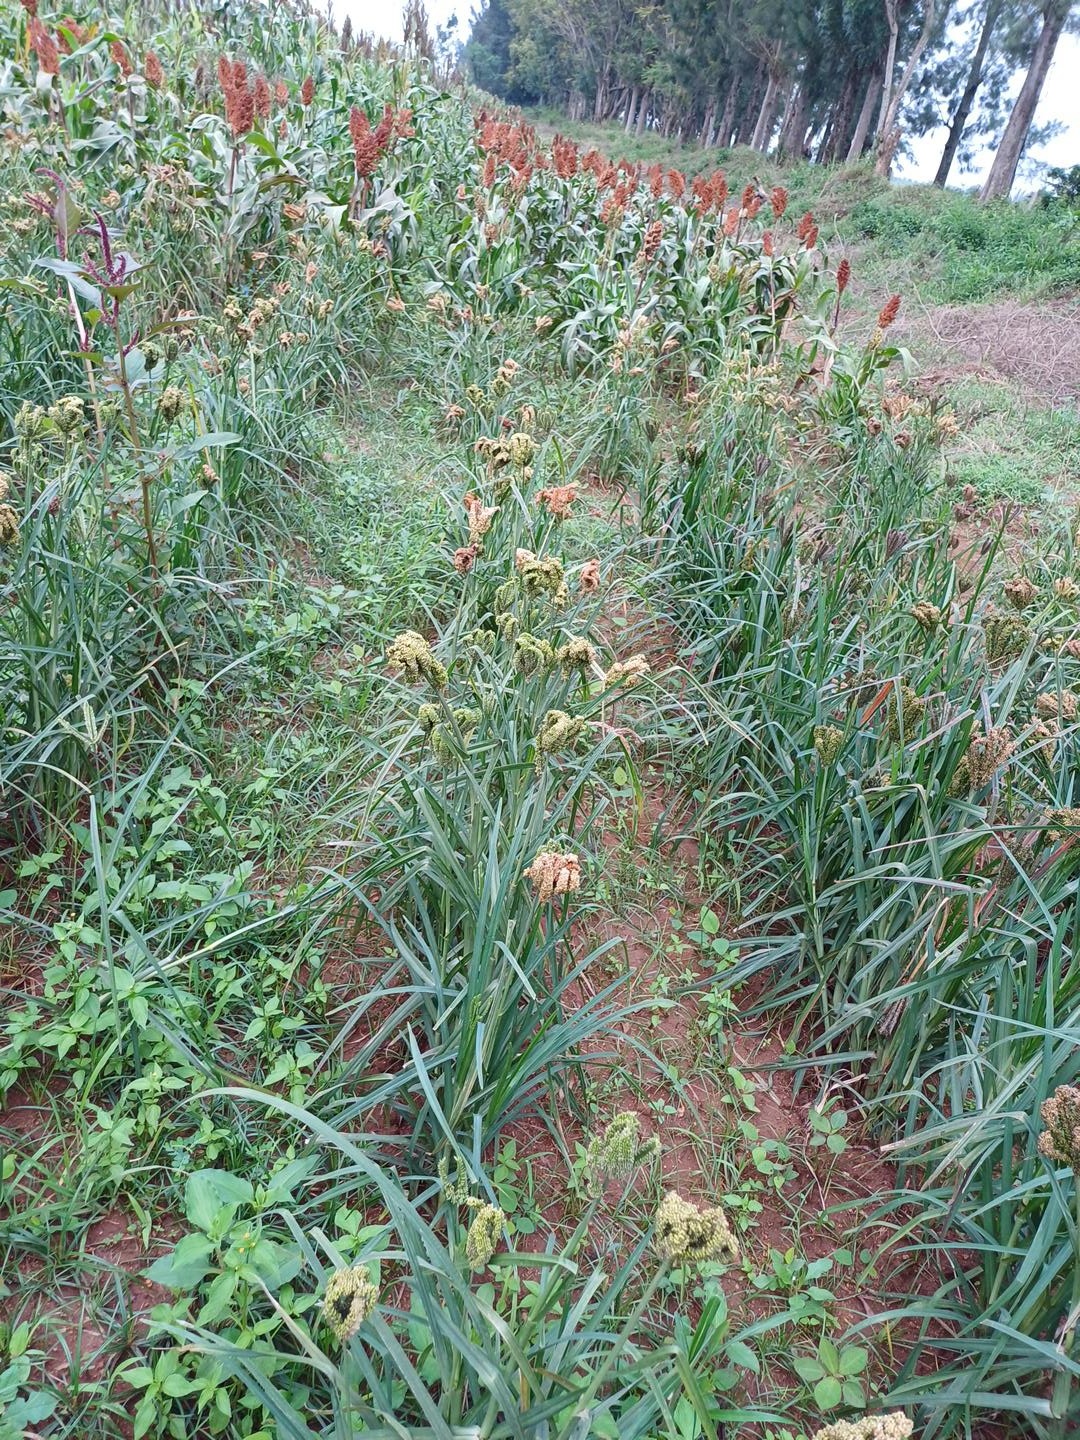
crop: finger millet
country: Kenya
